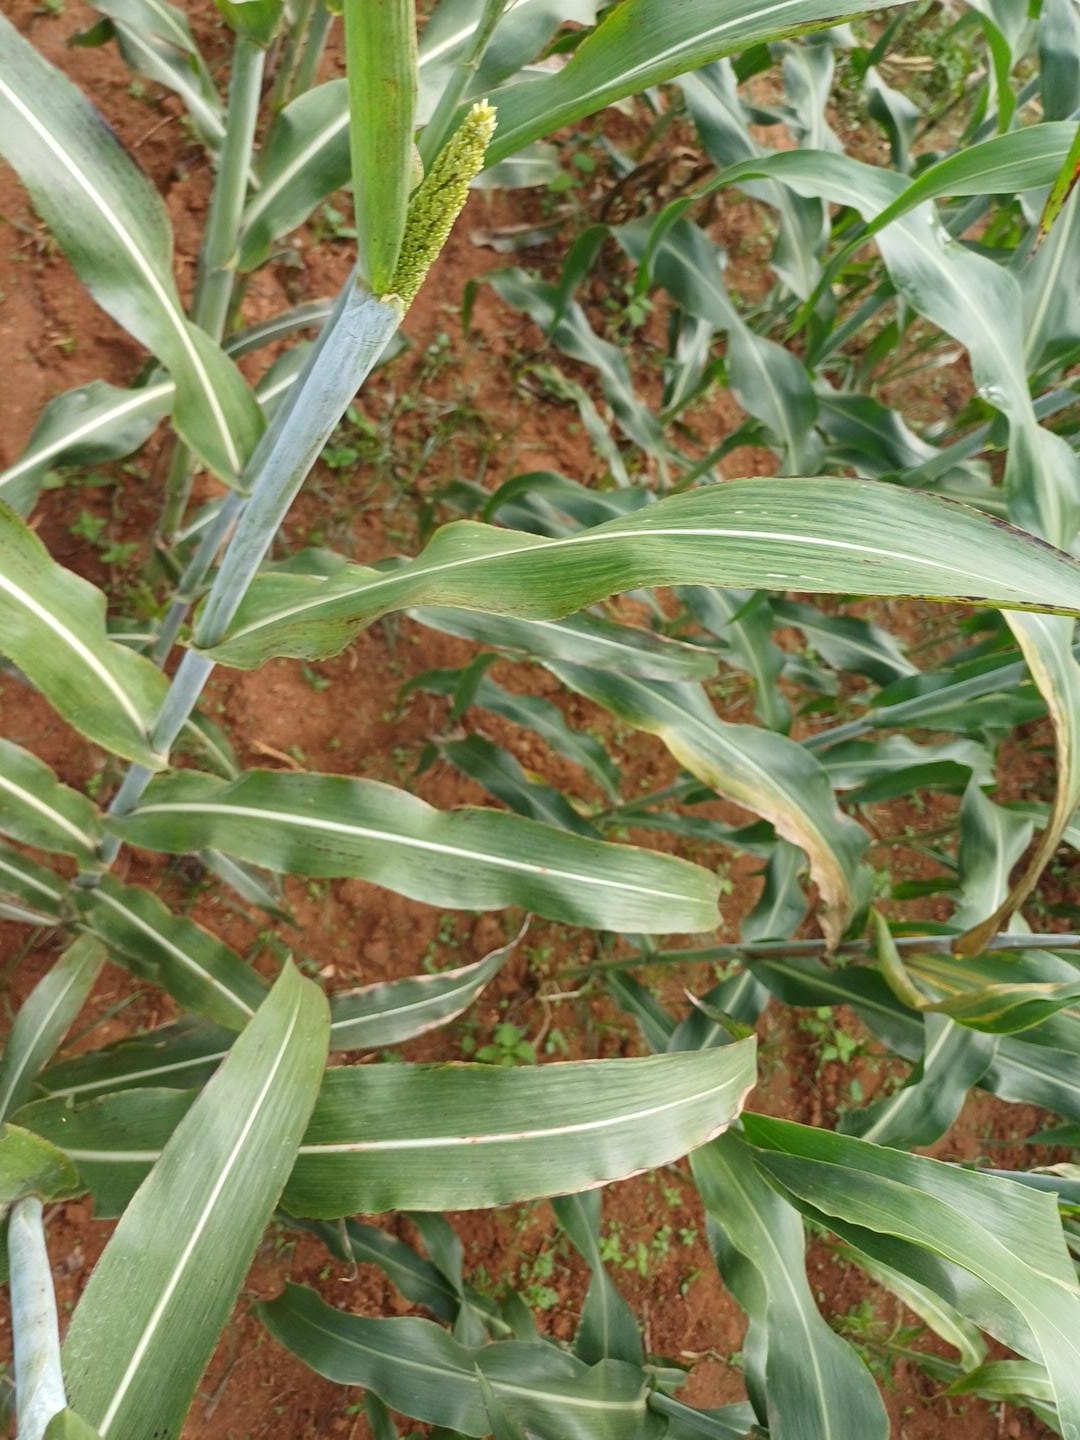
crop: sorghum
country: Kenya
